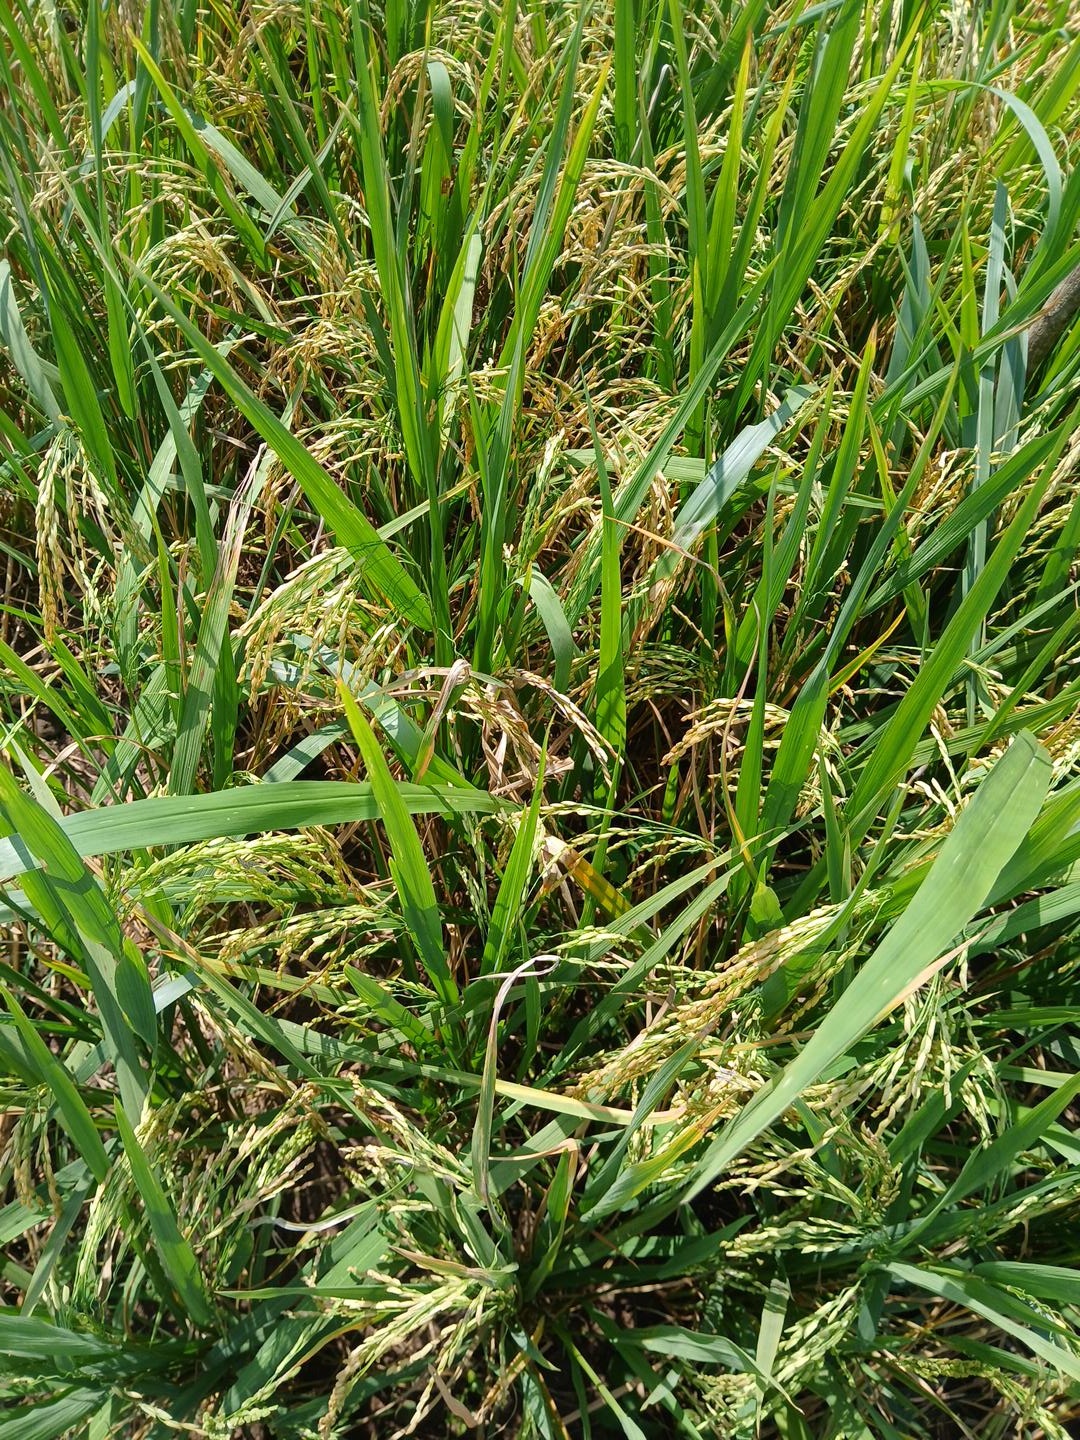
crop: rice
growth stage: ripening
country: Côte d'Ivoire
